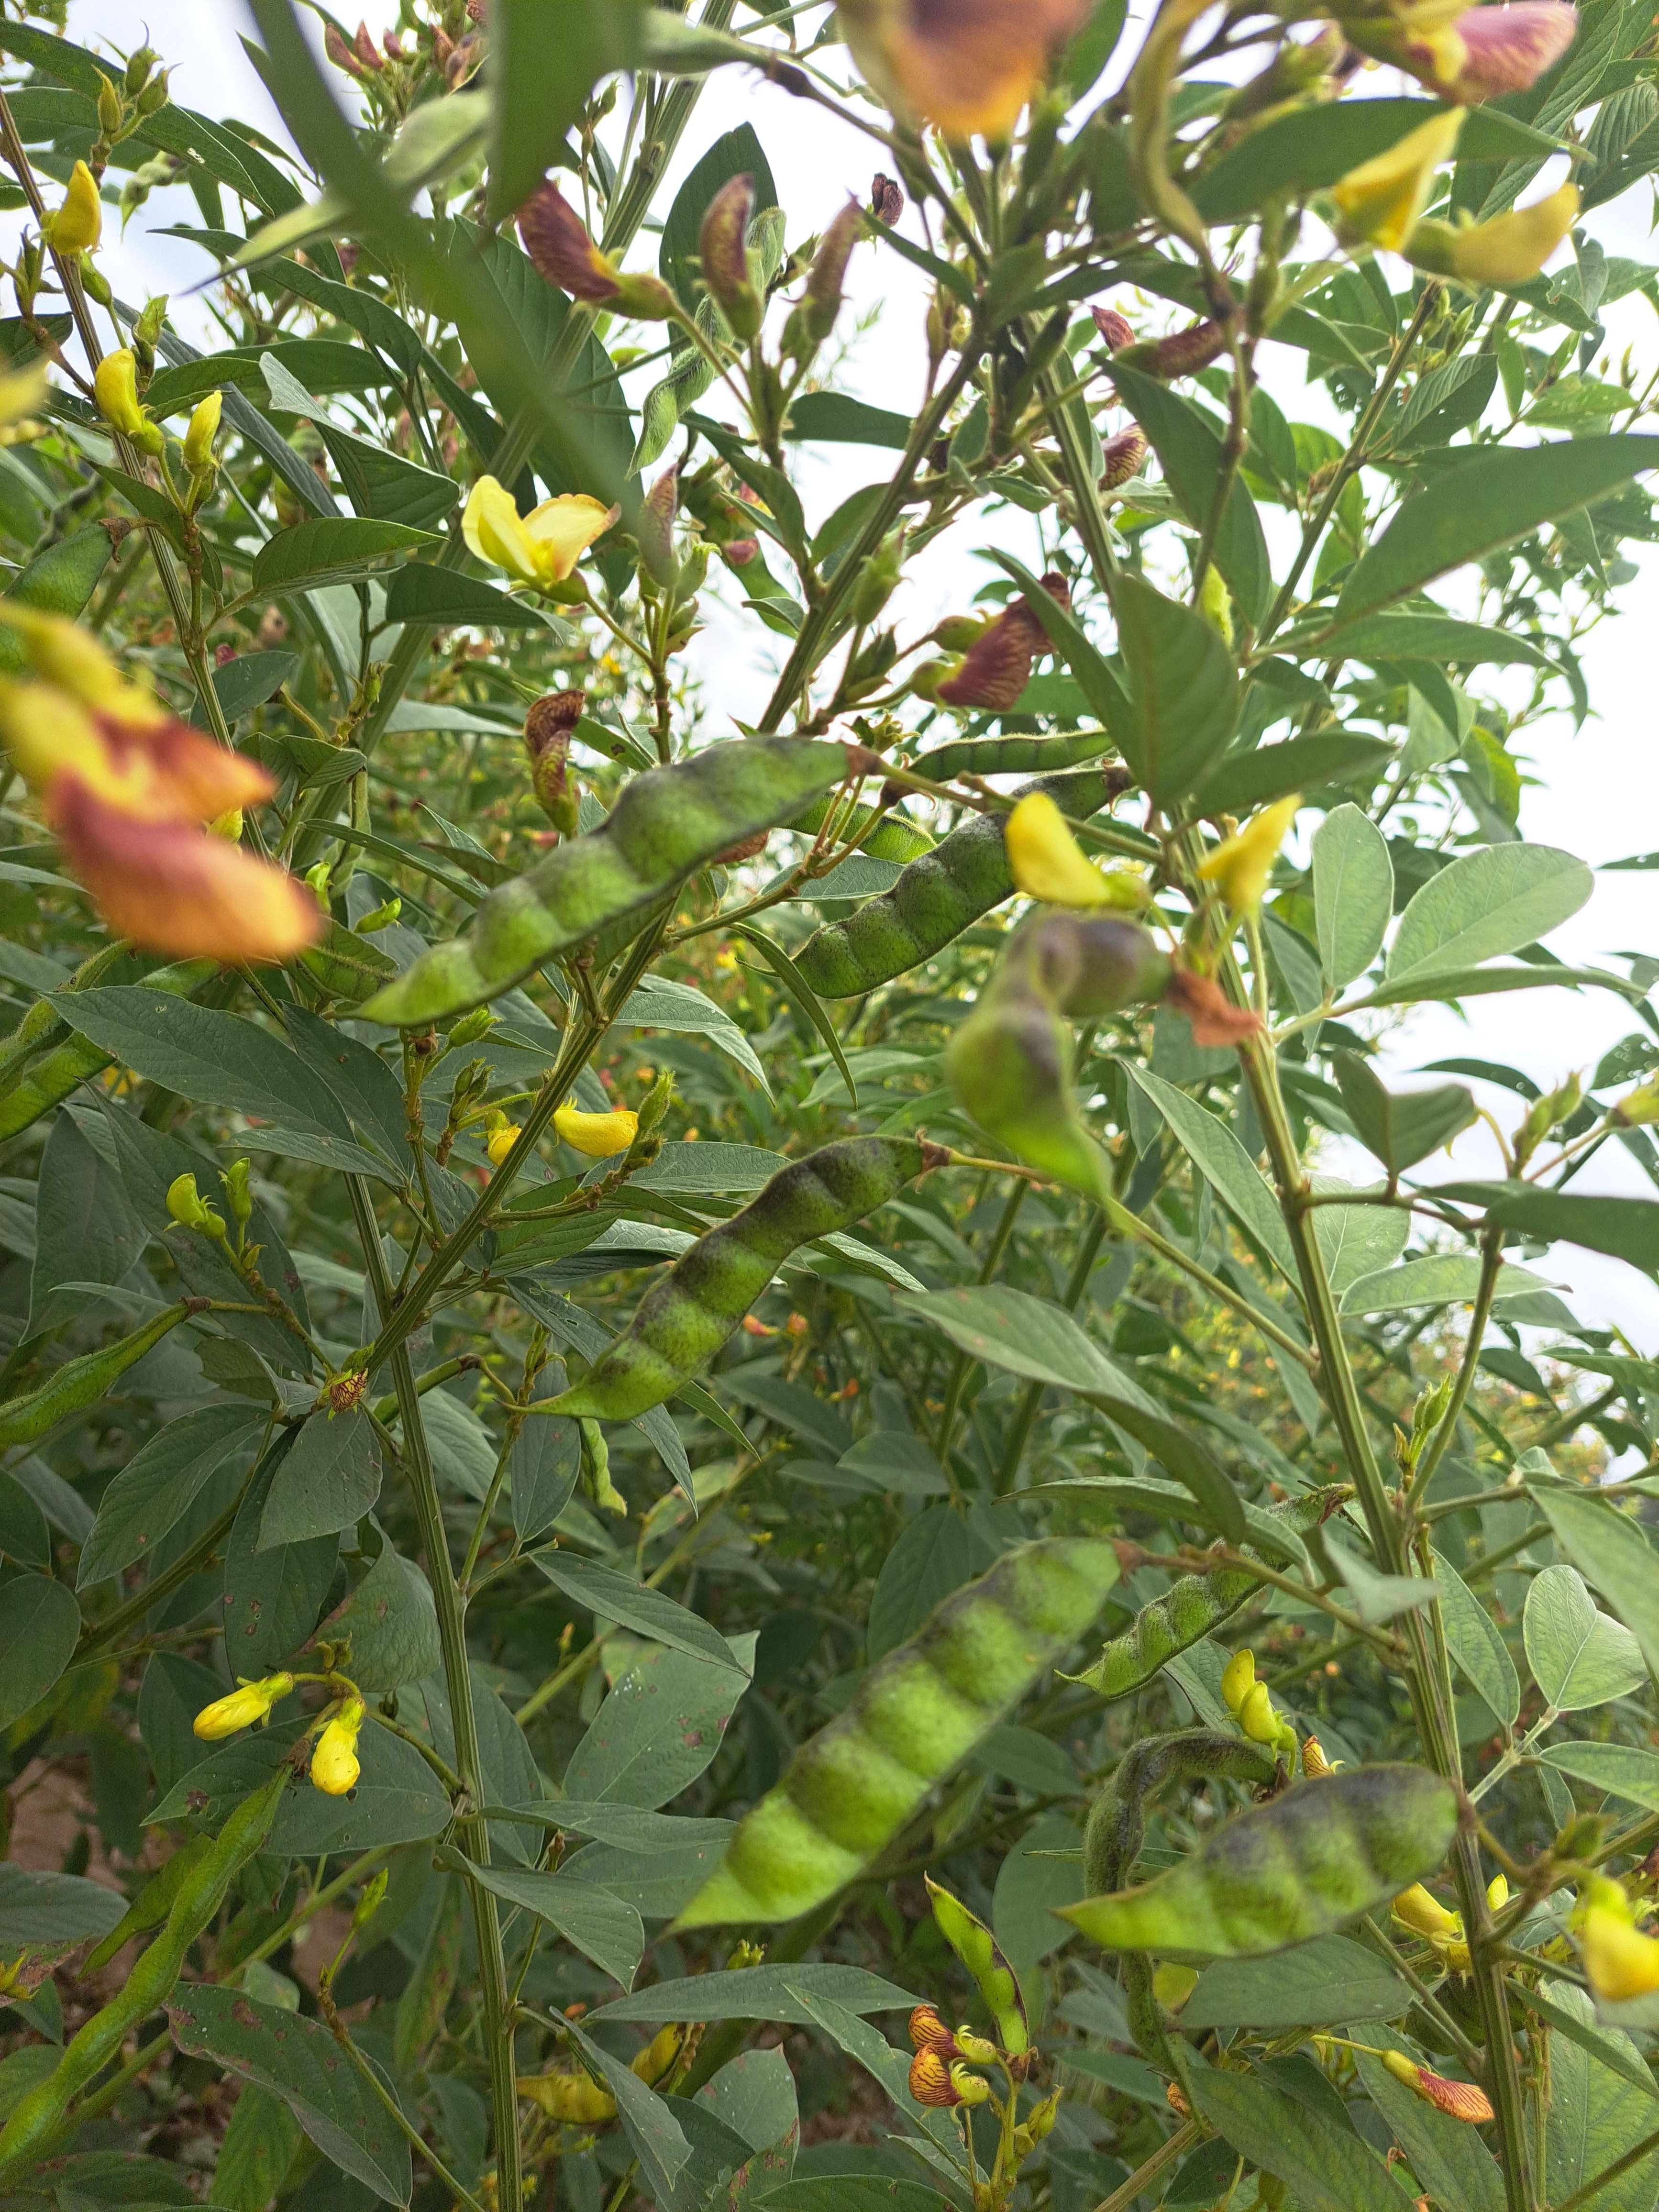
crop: pigeonpea
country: Tanzania
